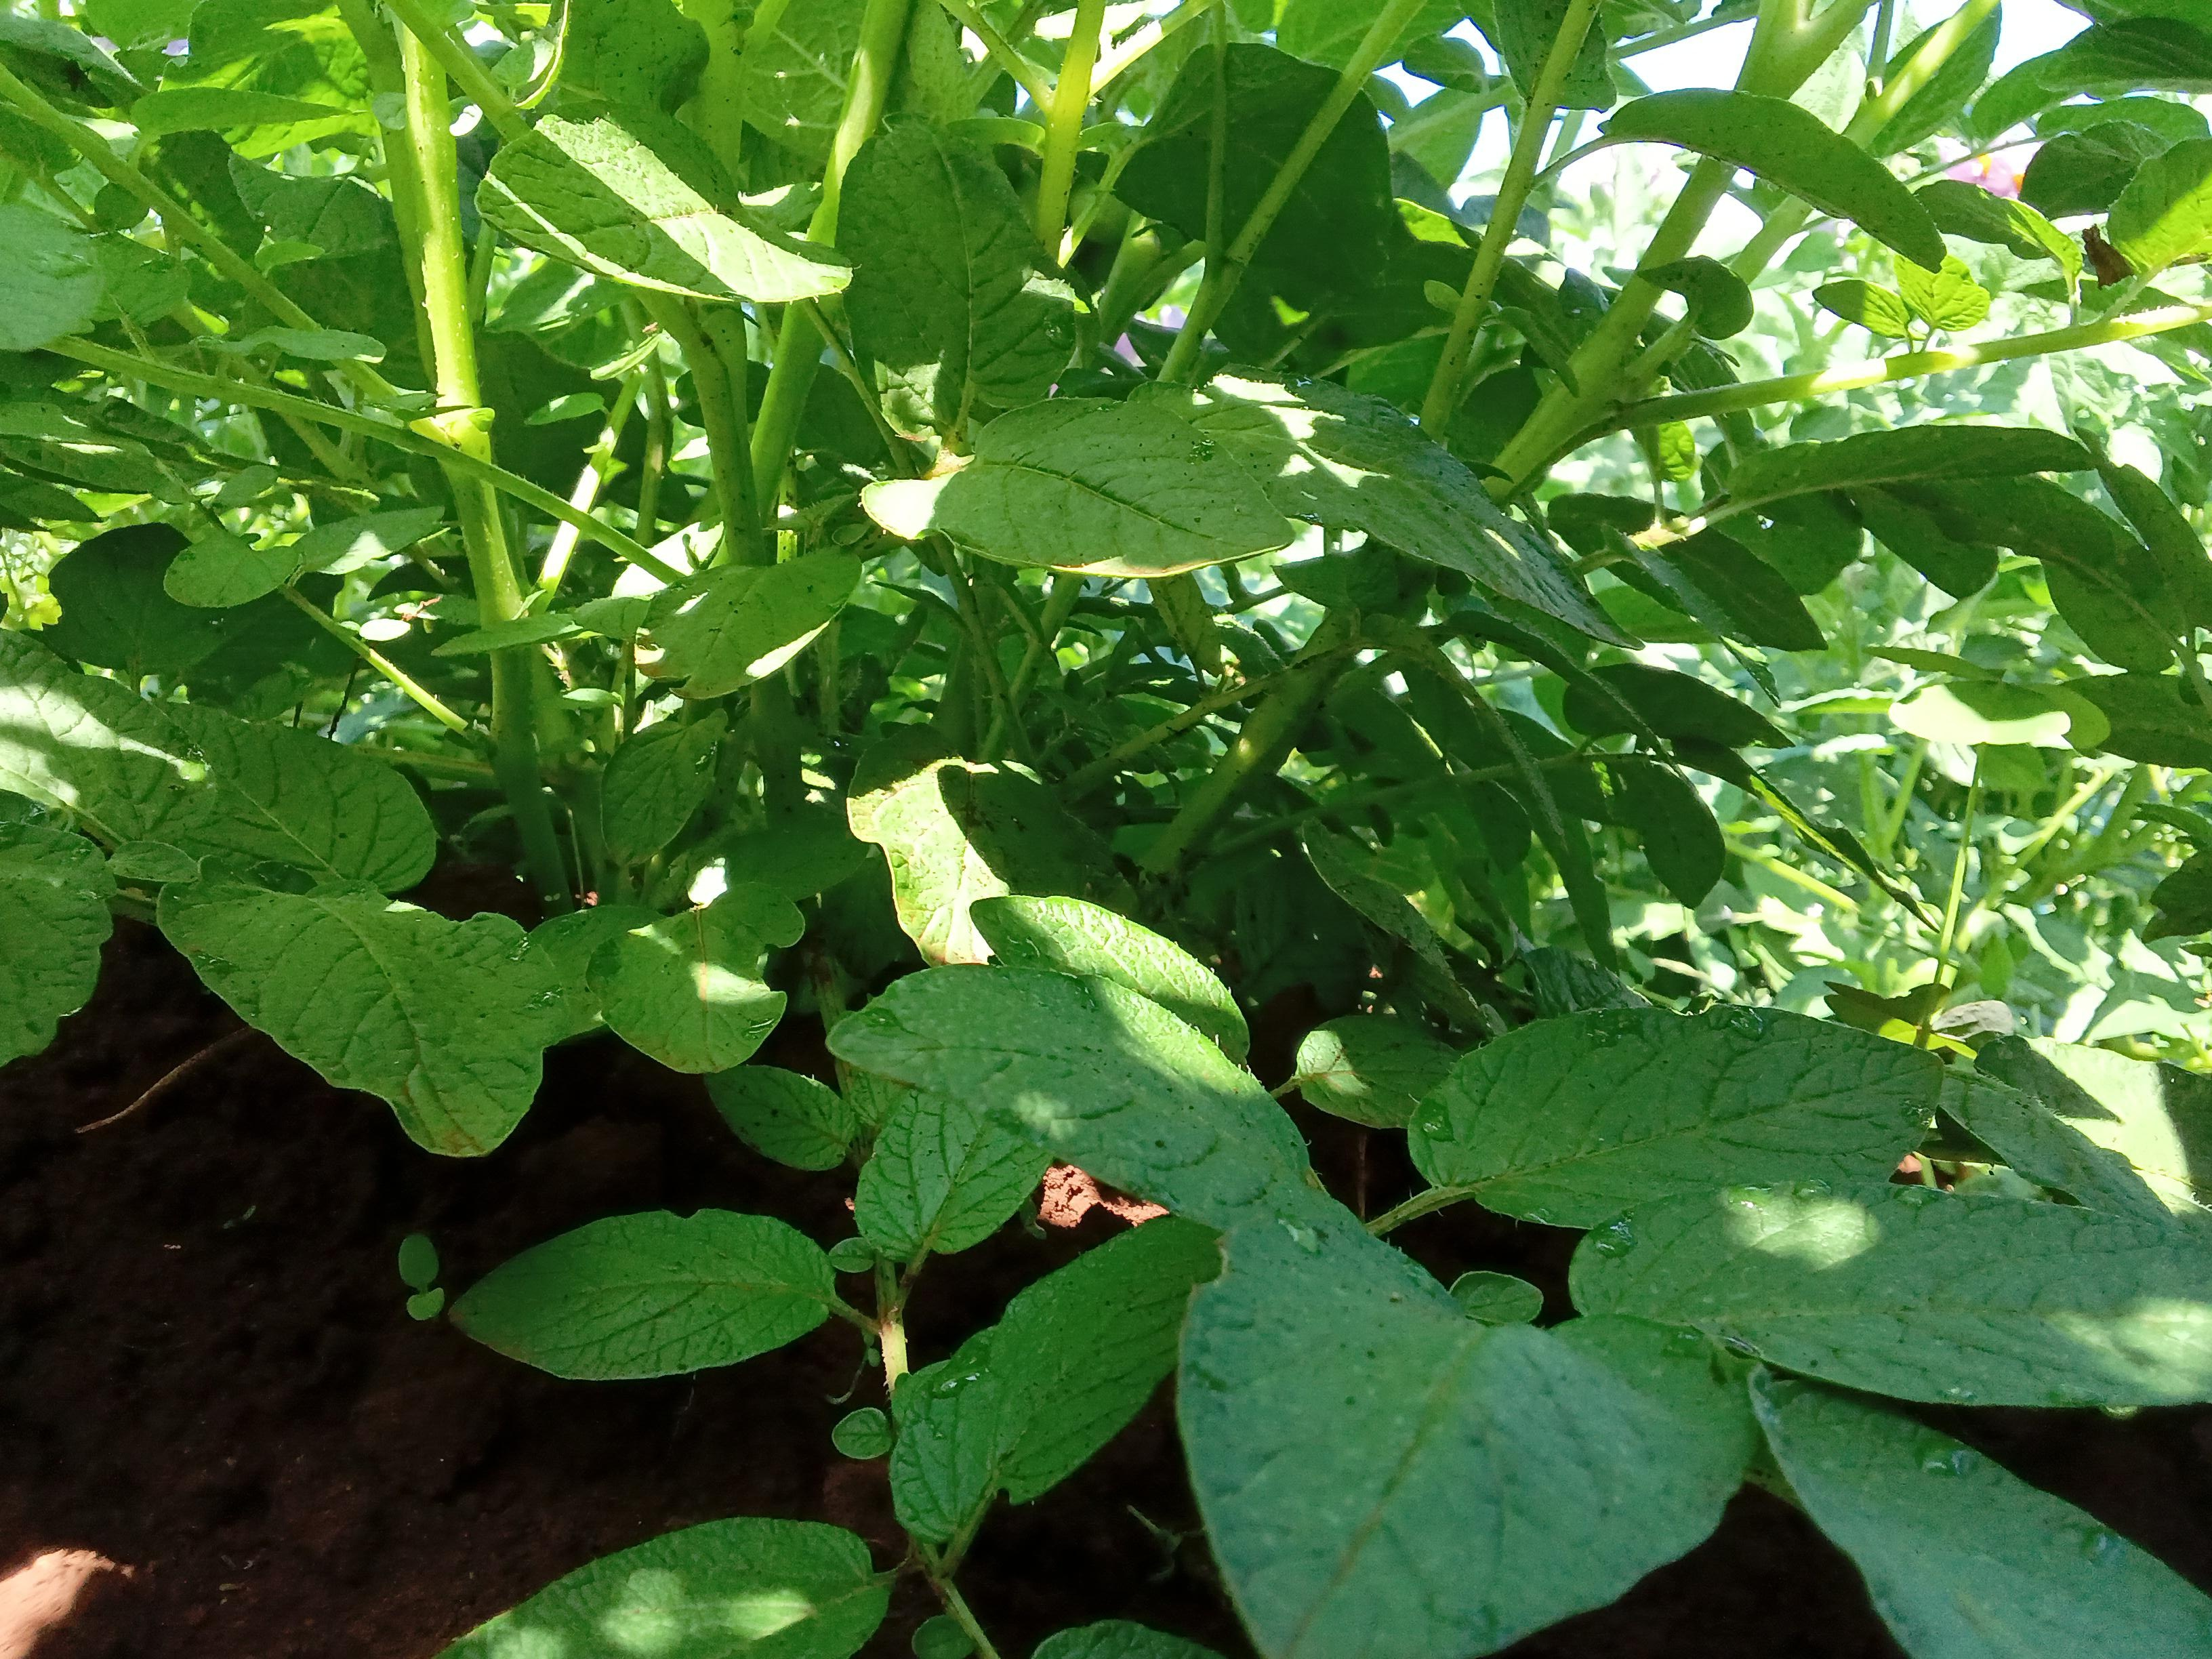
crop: potato
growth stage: flowering
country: Kenya
